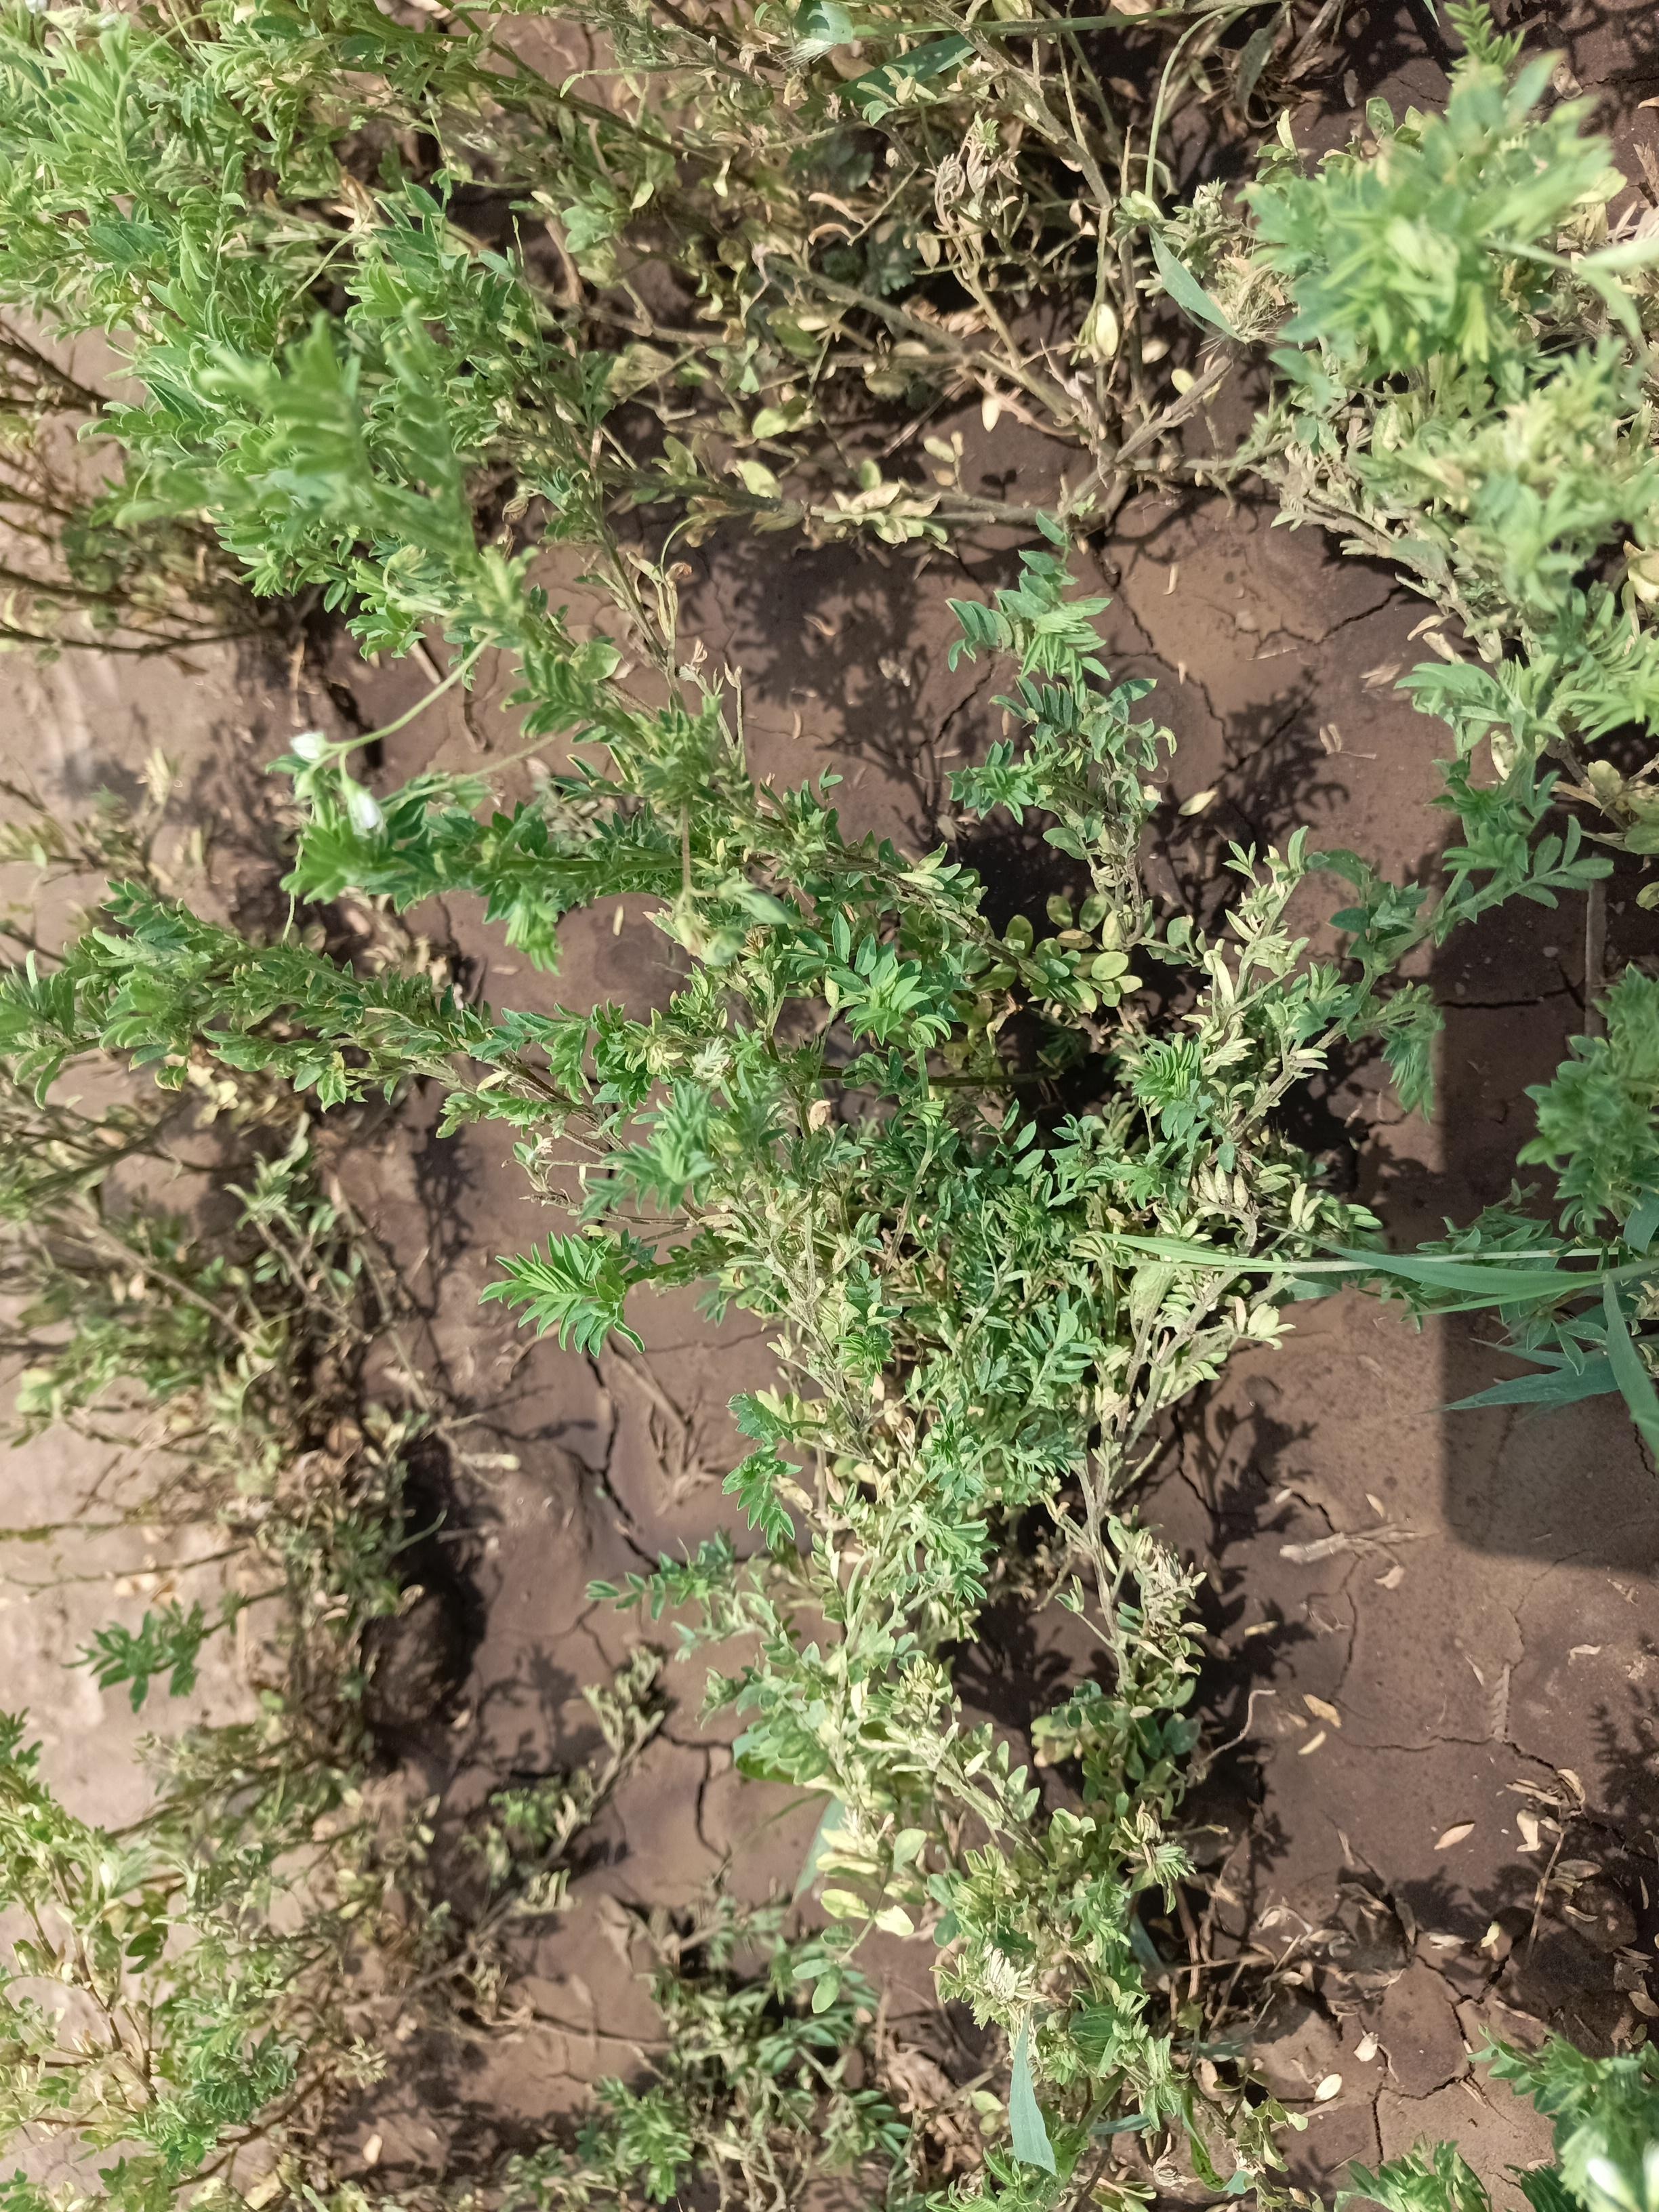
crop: lentil
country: Tanzania
